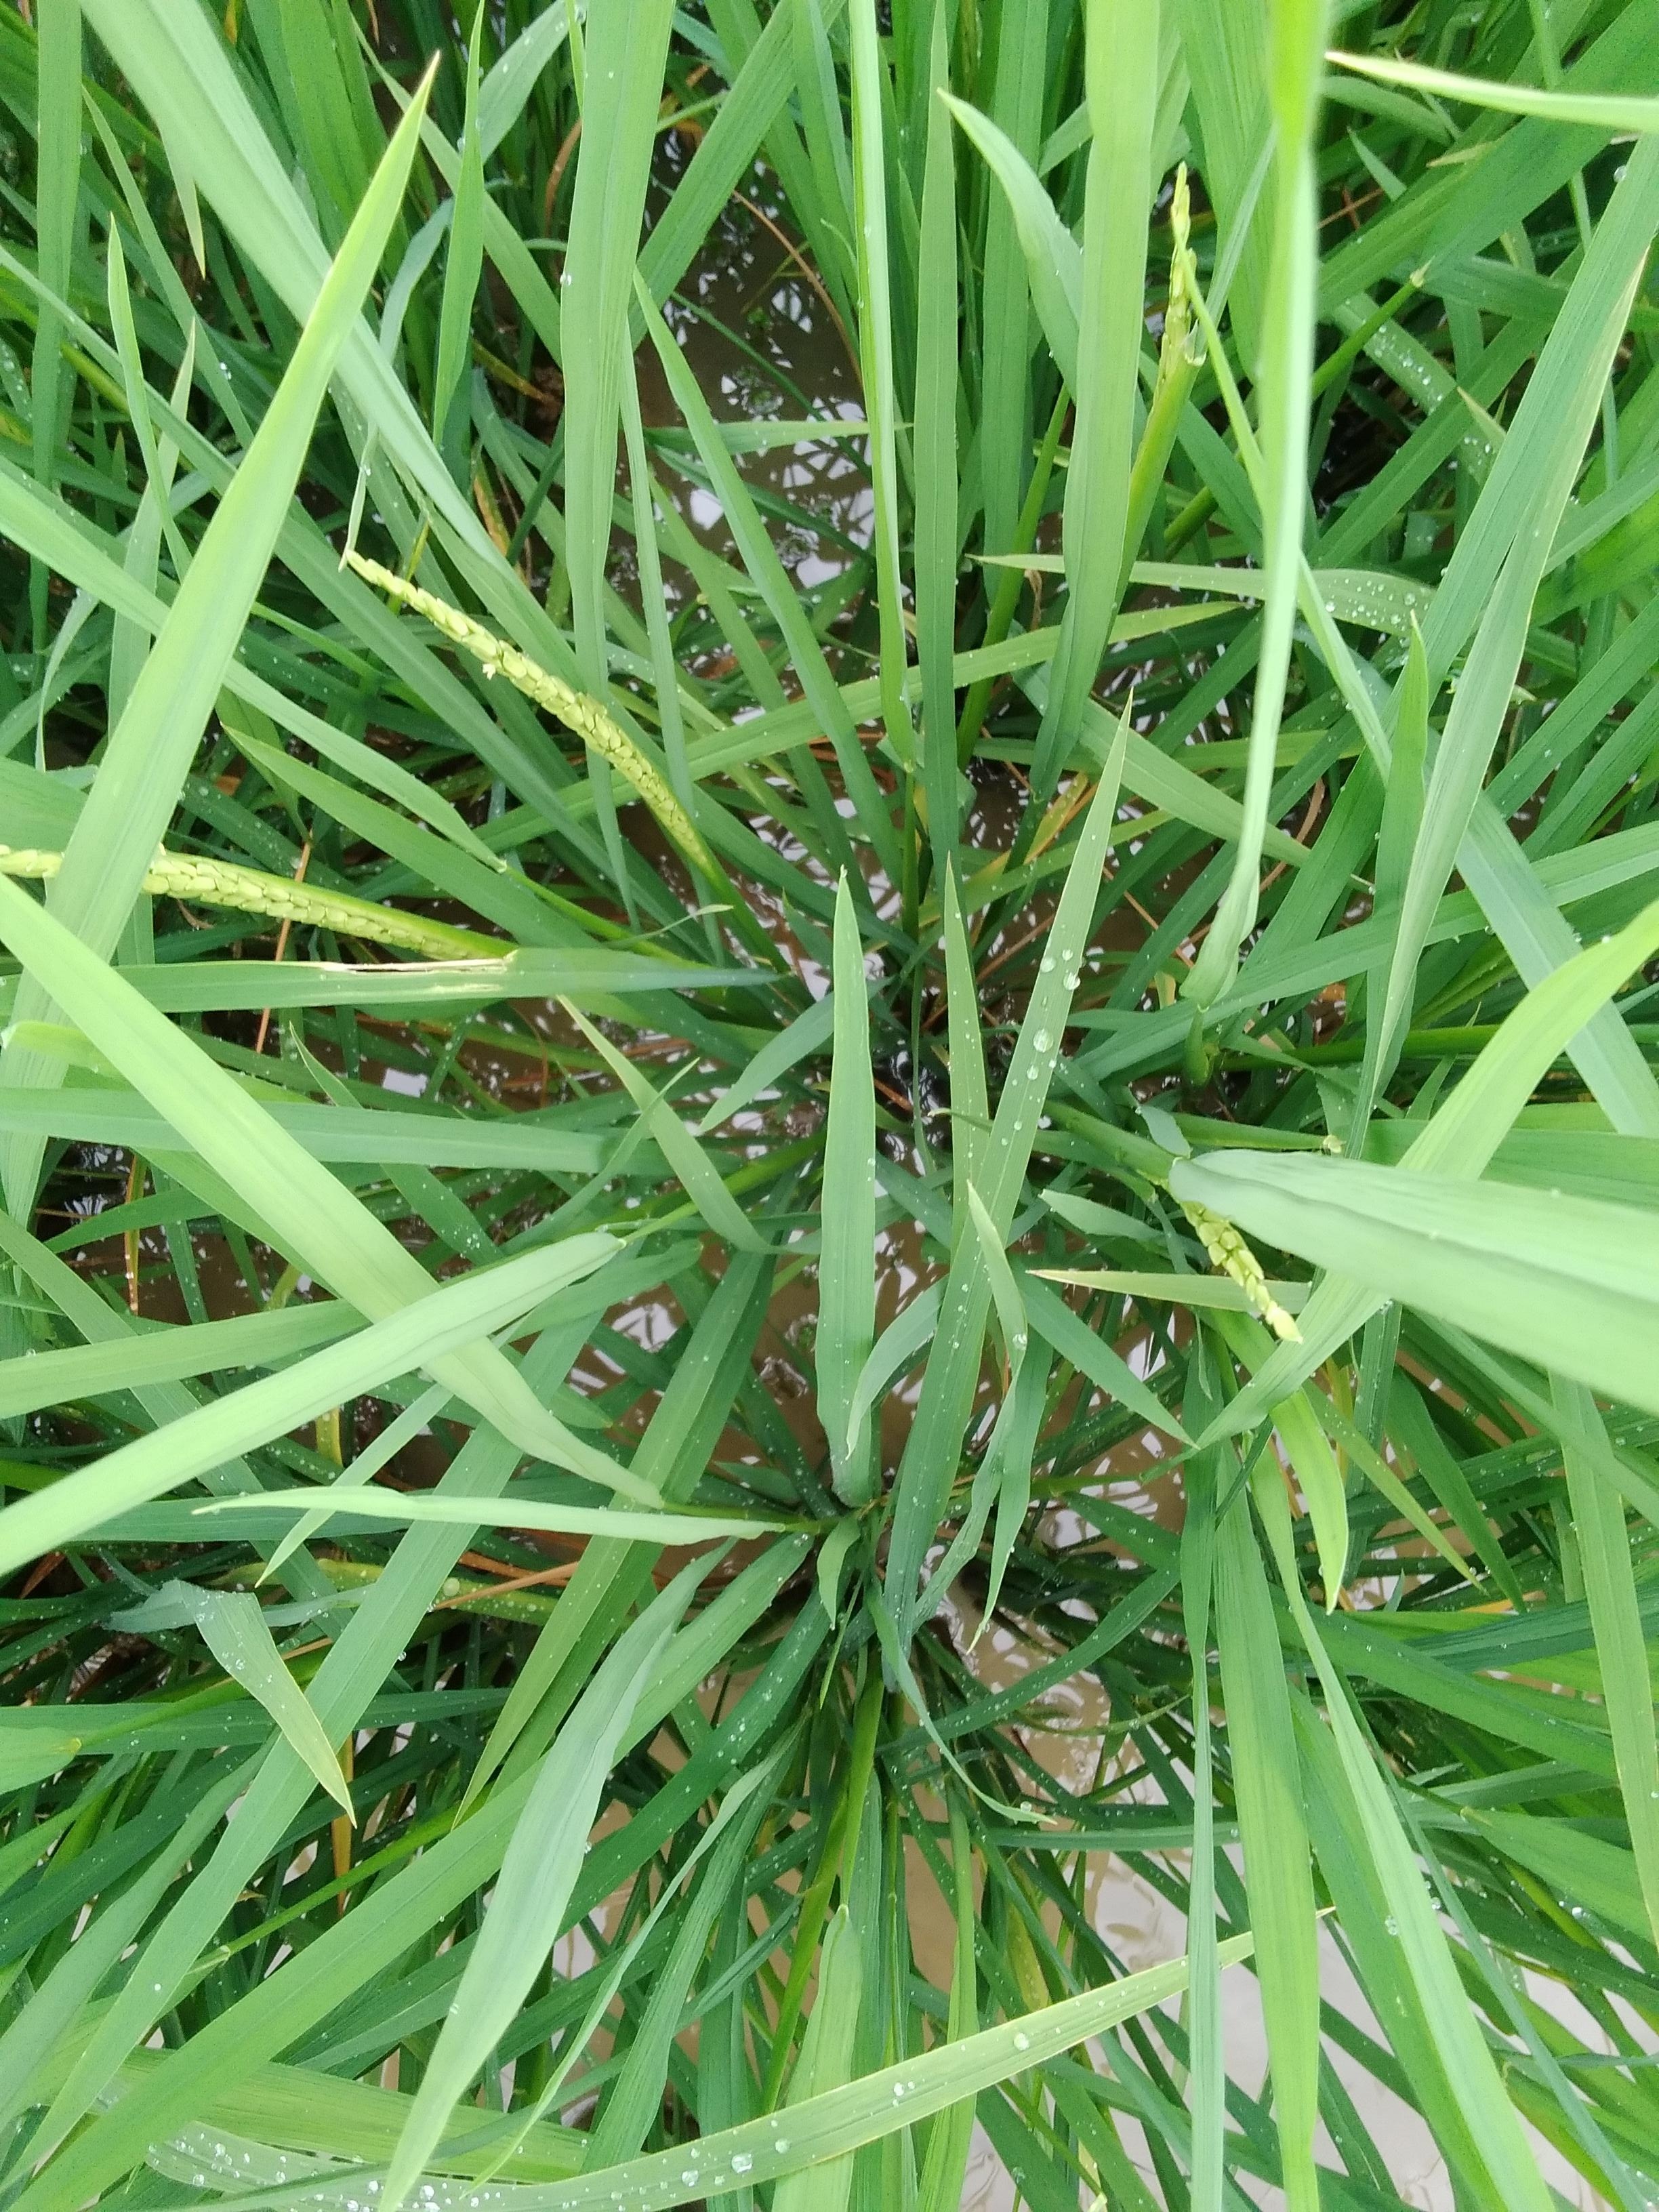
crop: rice
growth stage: heading
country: Nigeria
